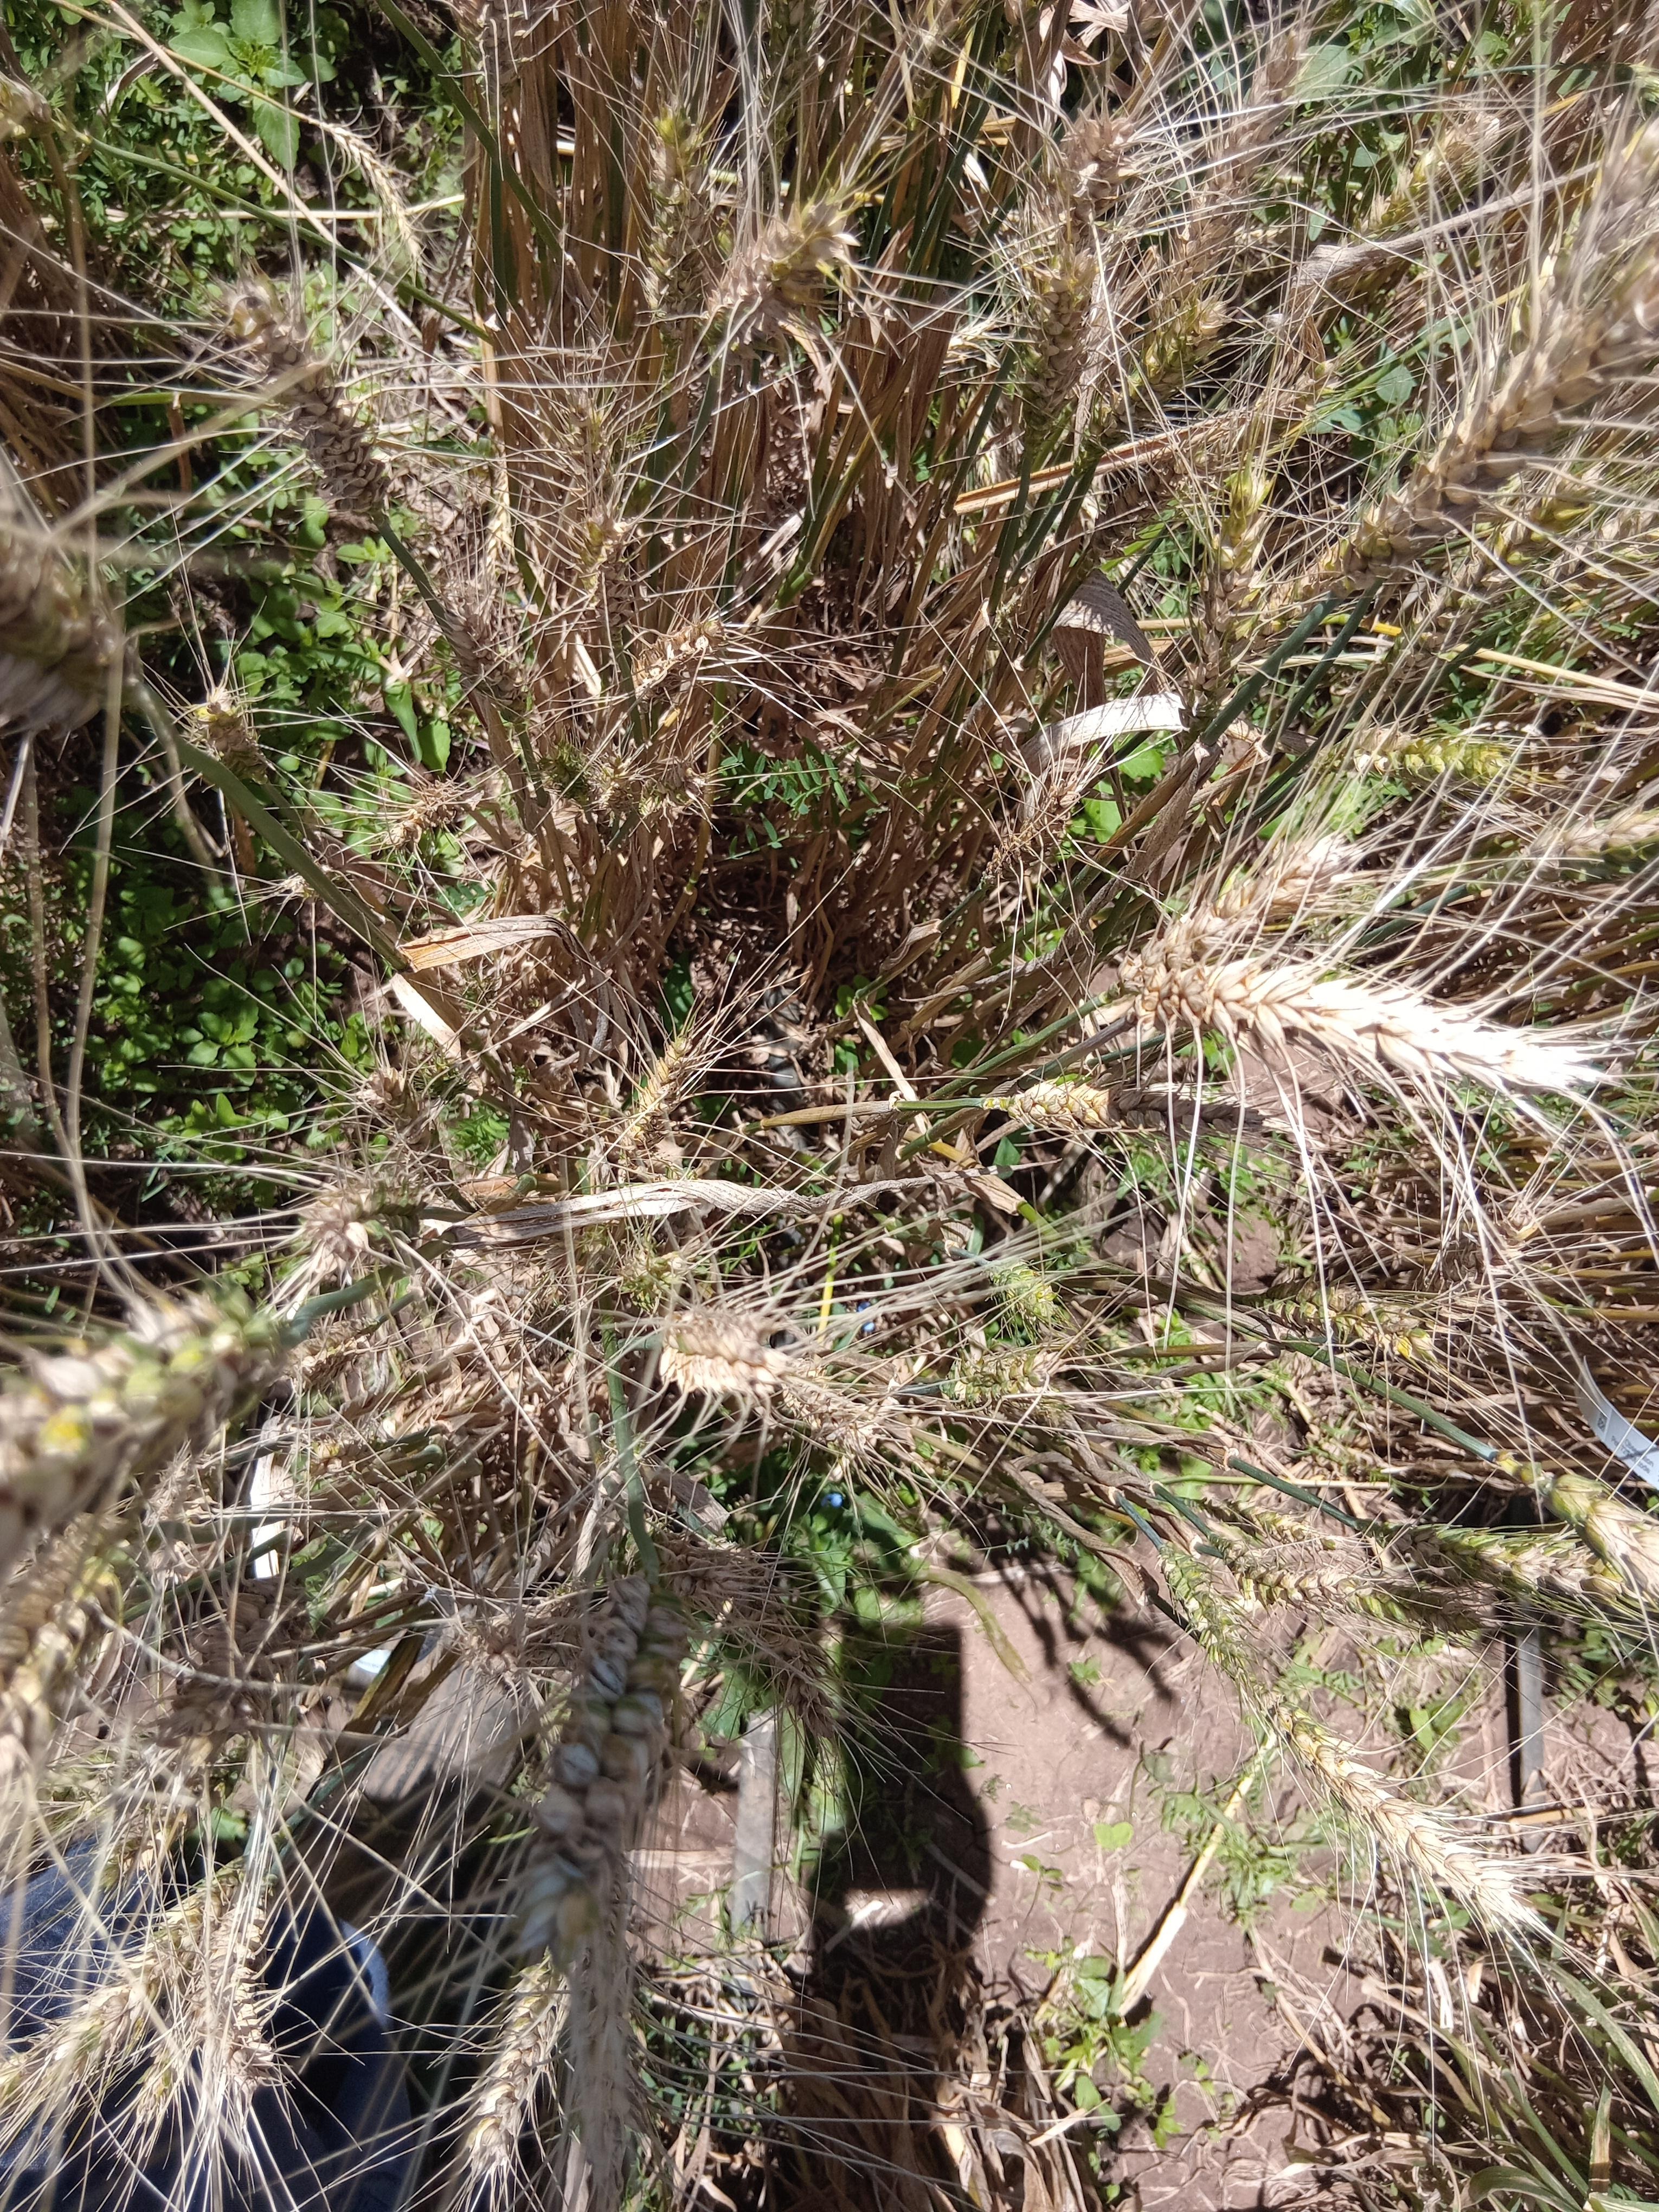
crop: wheat
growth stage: maturity
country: Kenya
